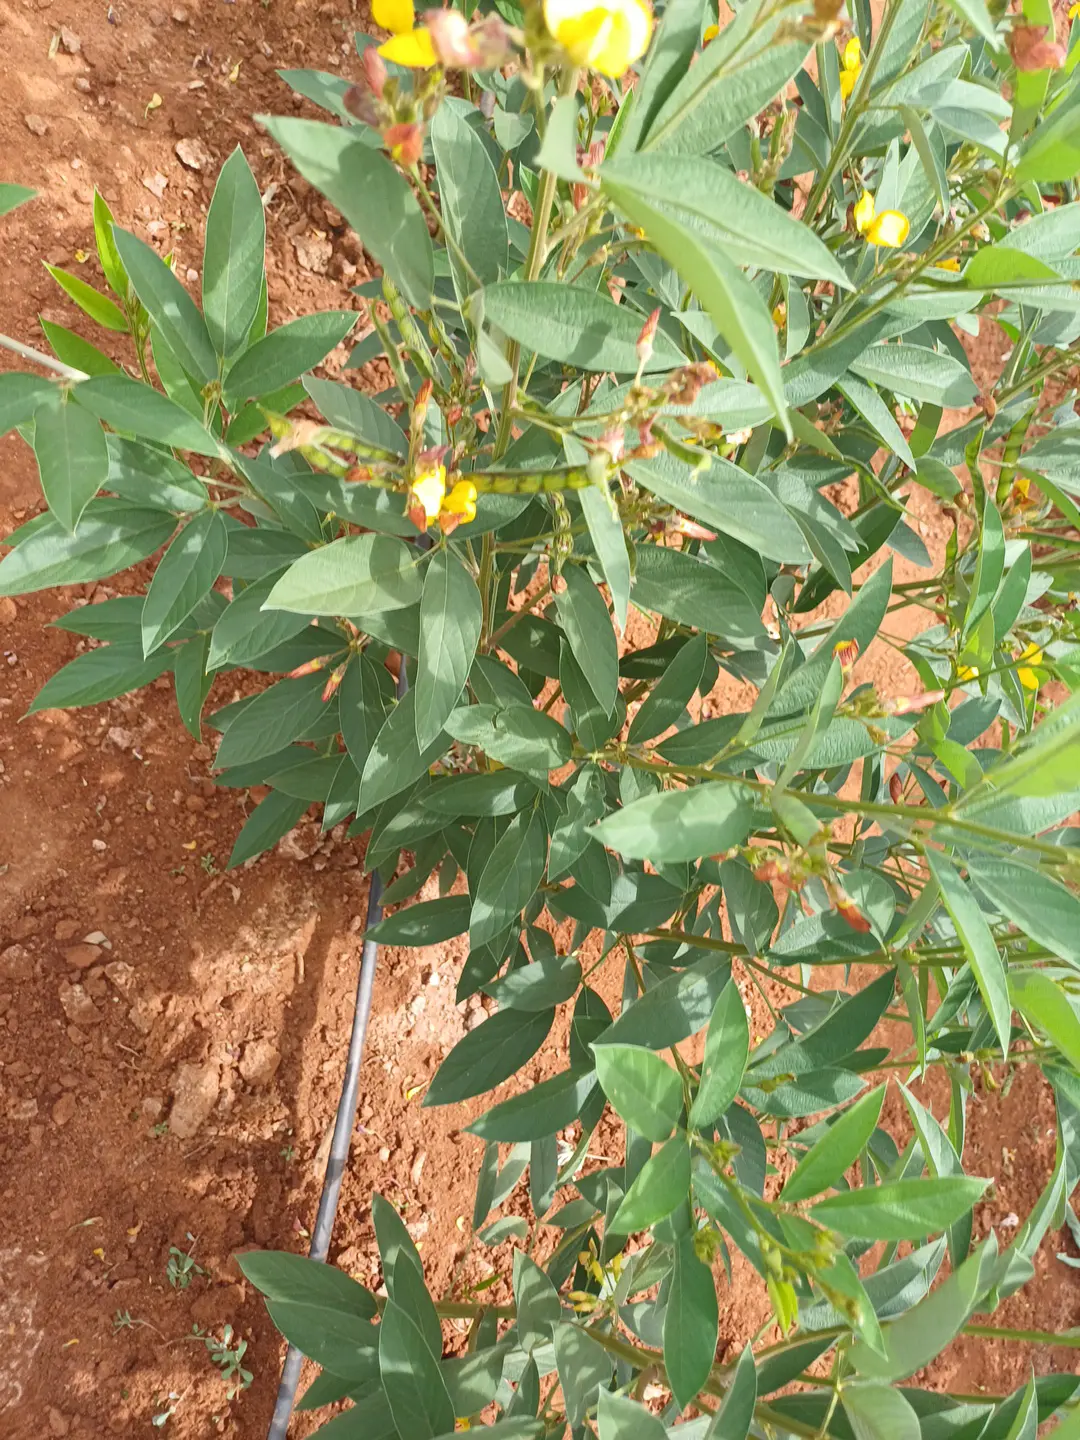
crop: pigeonpea
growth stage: flowering
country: Kenya
